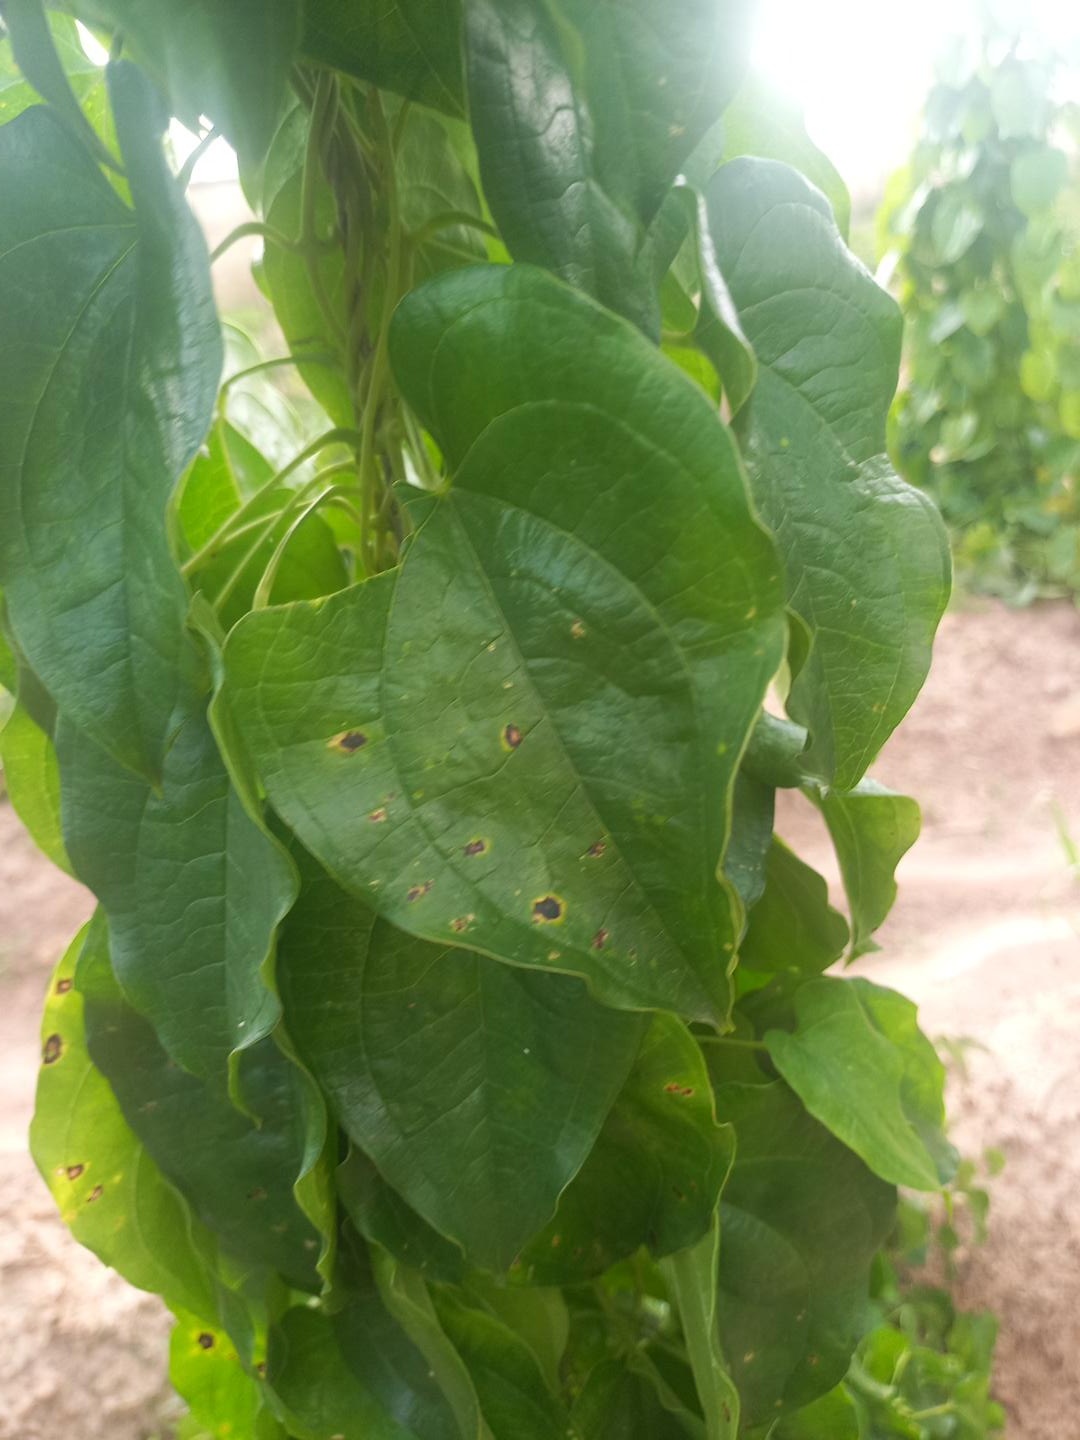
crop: yam
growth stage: vegetative
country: Nigeria
